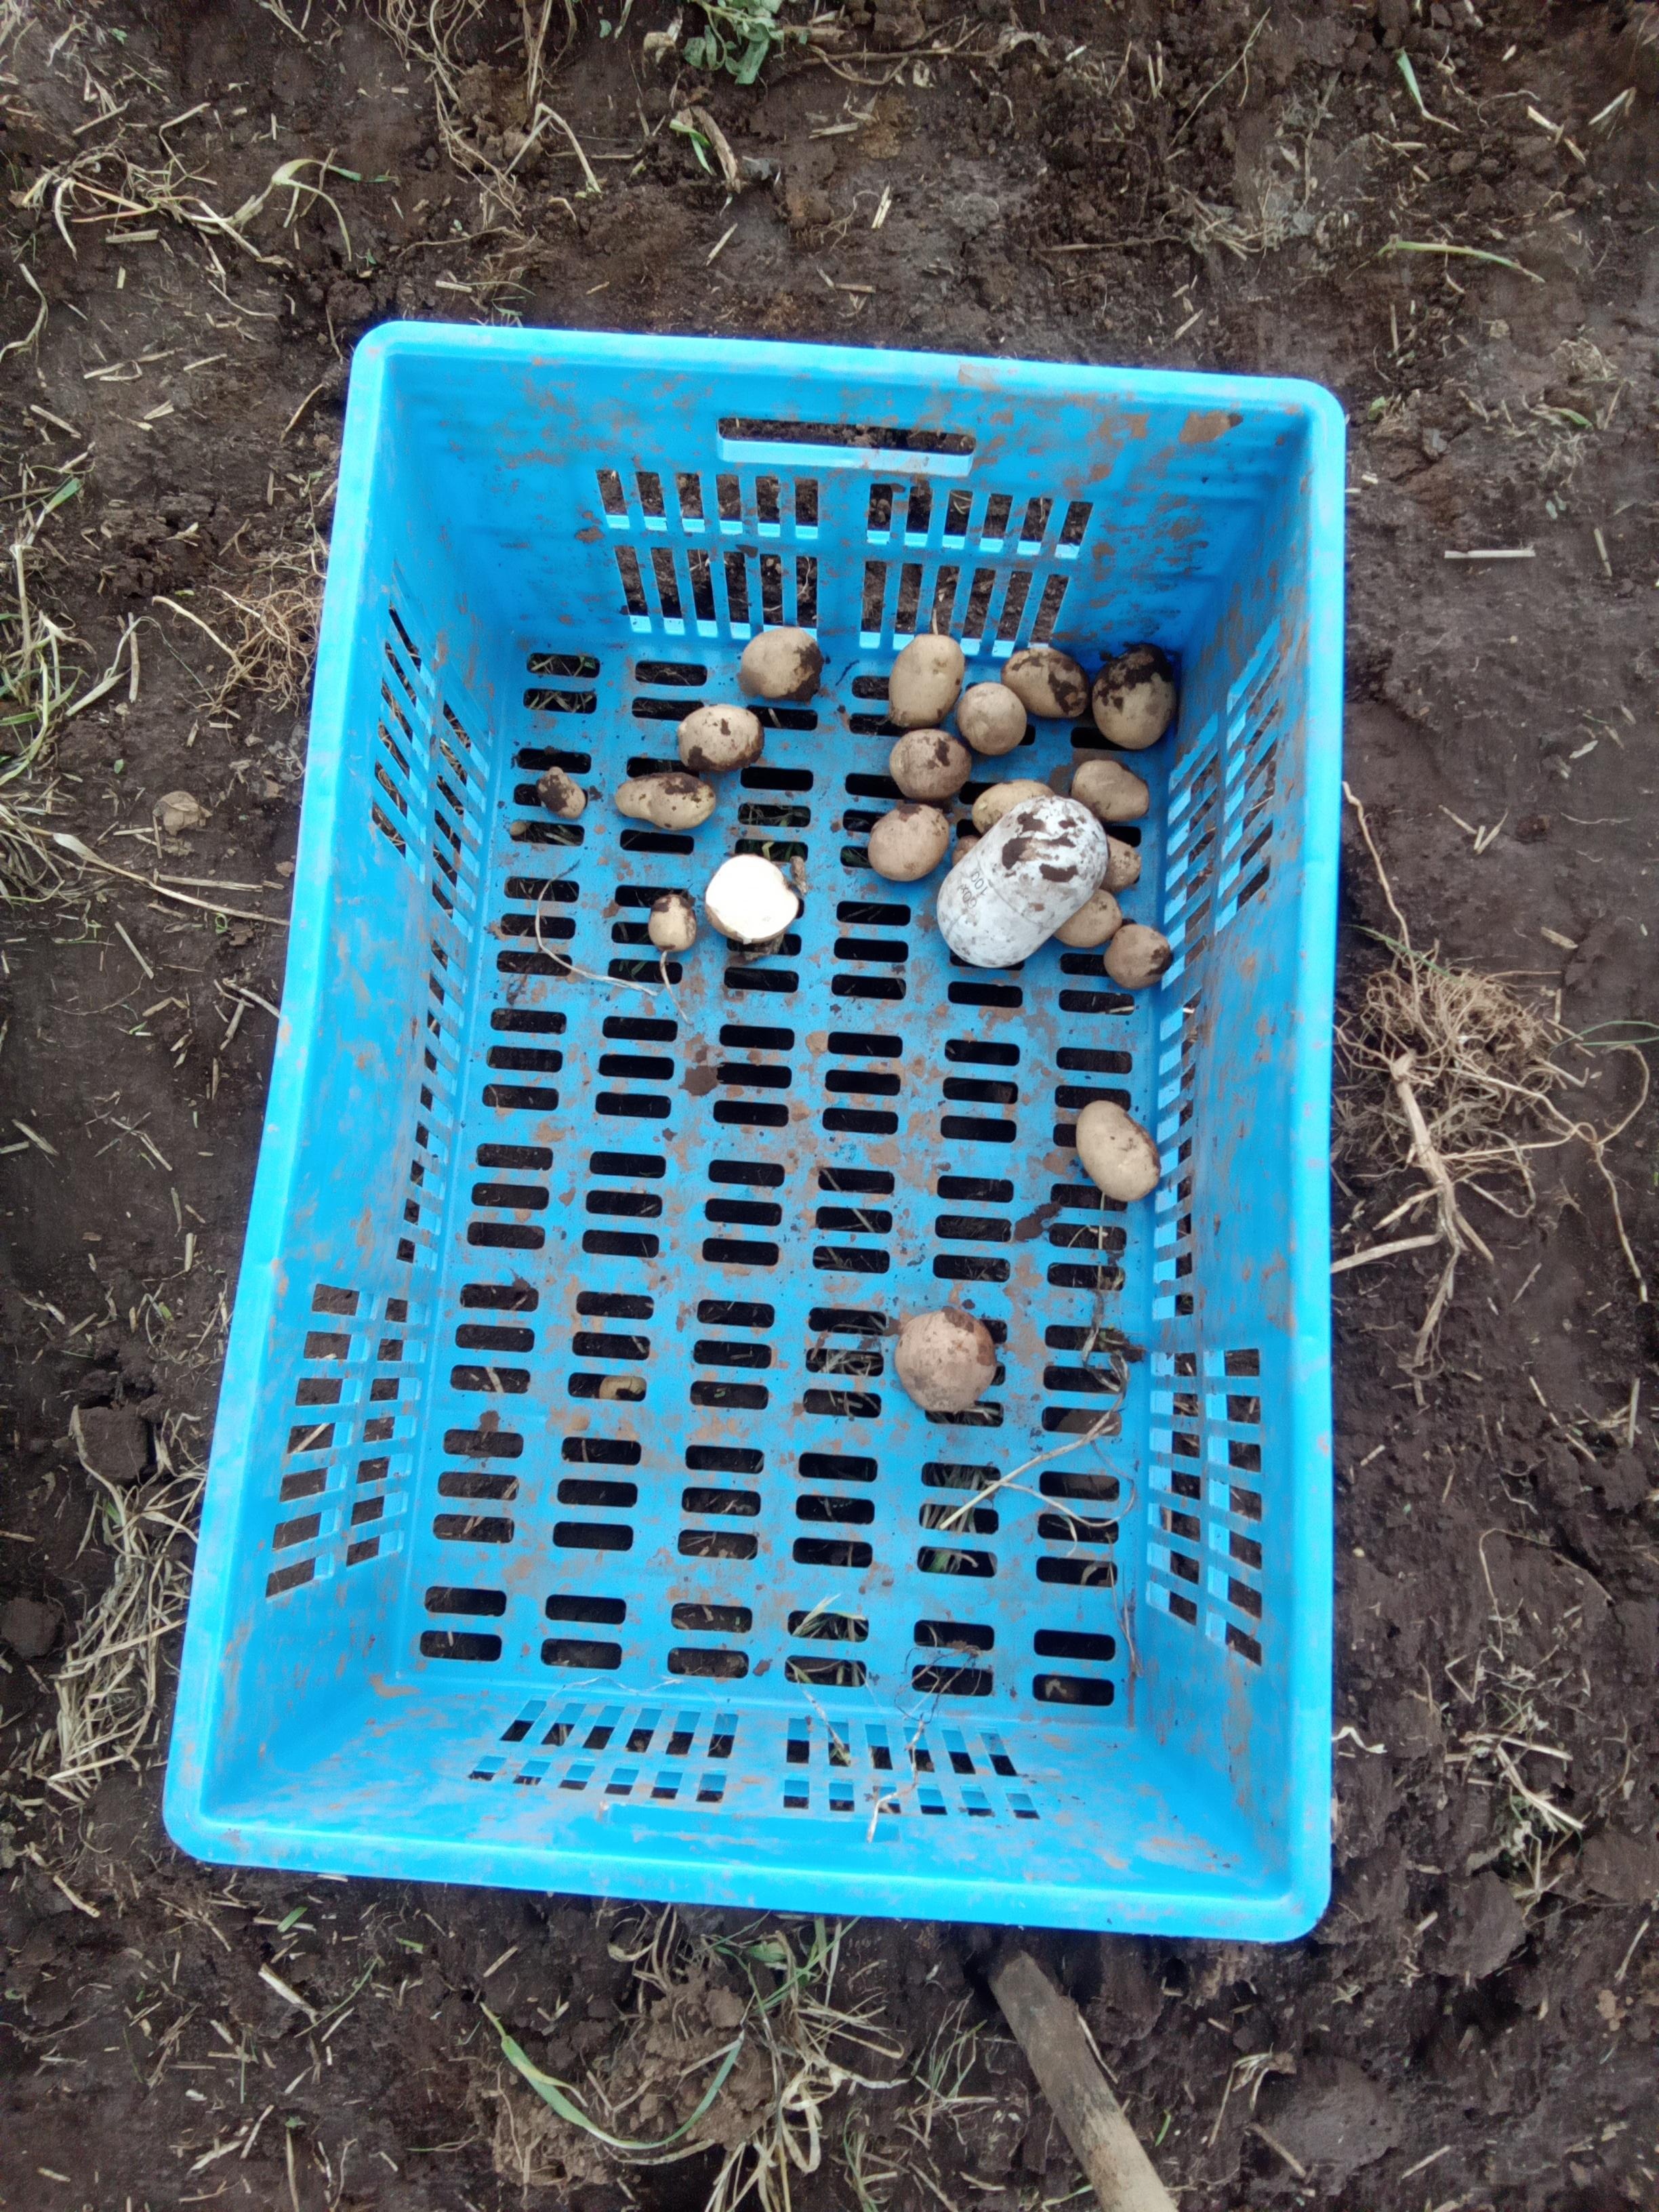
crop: potato
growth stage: harvest
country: Kenya
